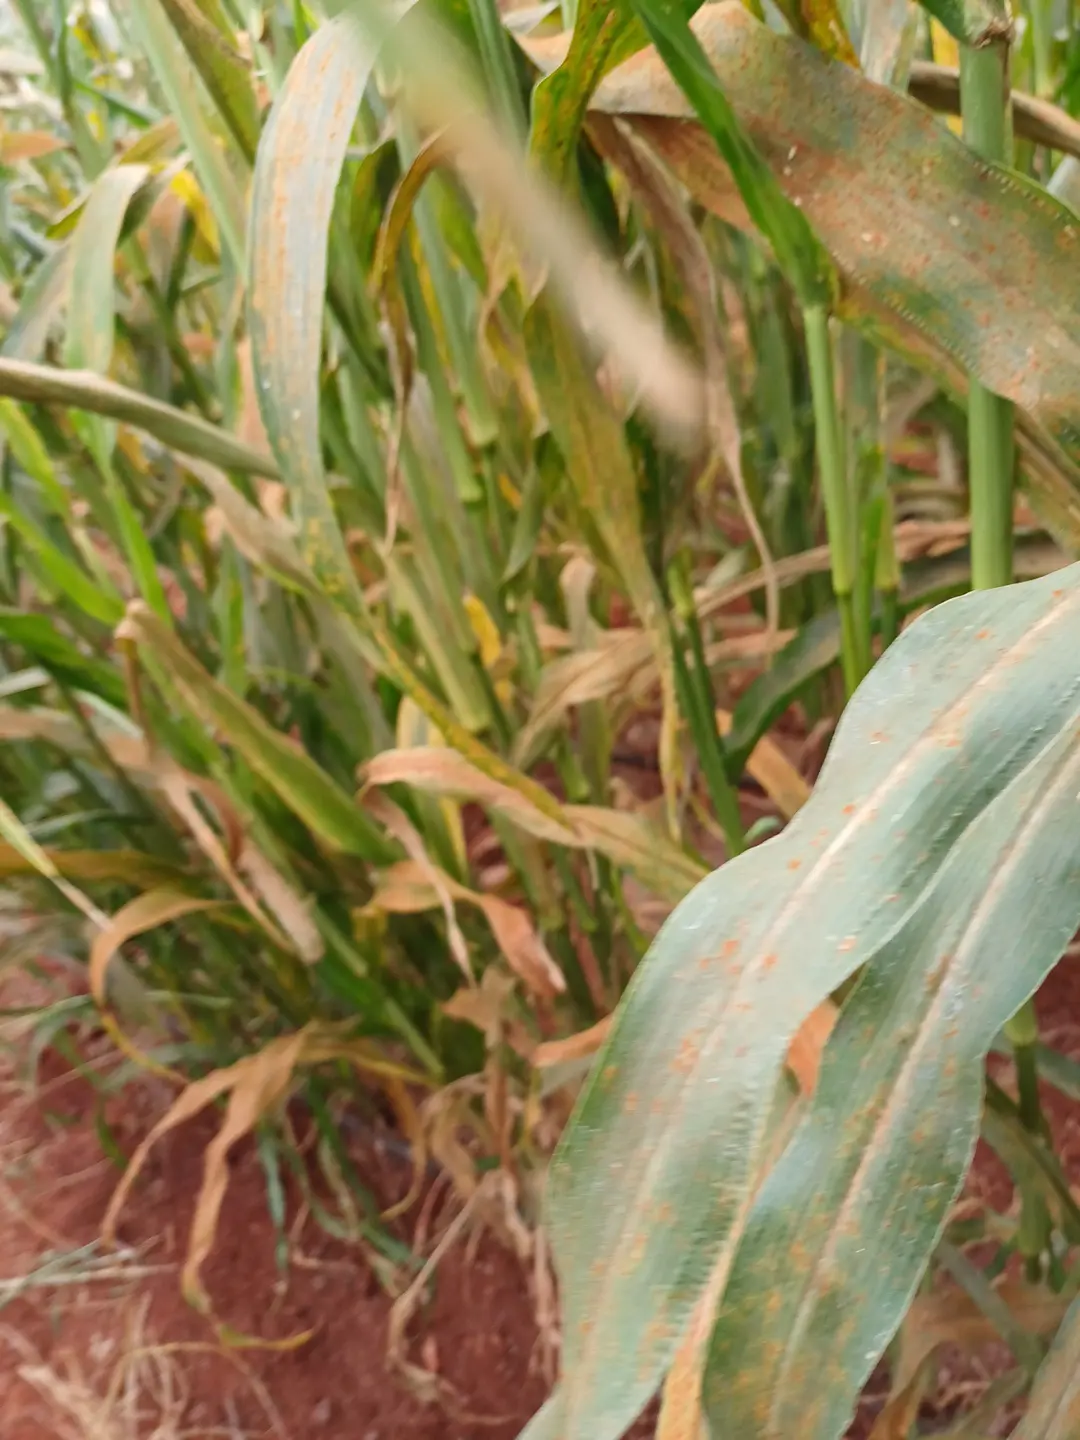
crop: pearl millet
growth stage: filling grain
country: Kenya
